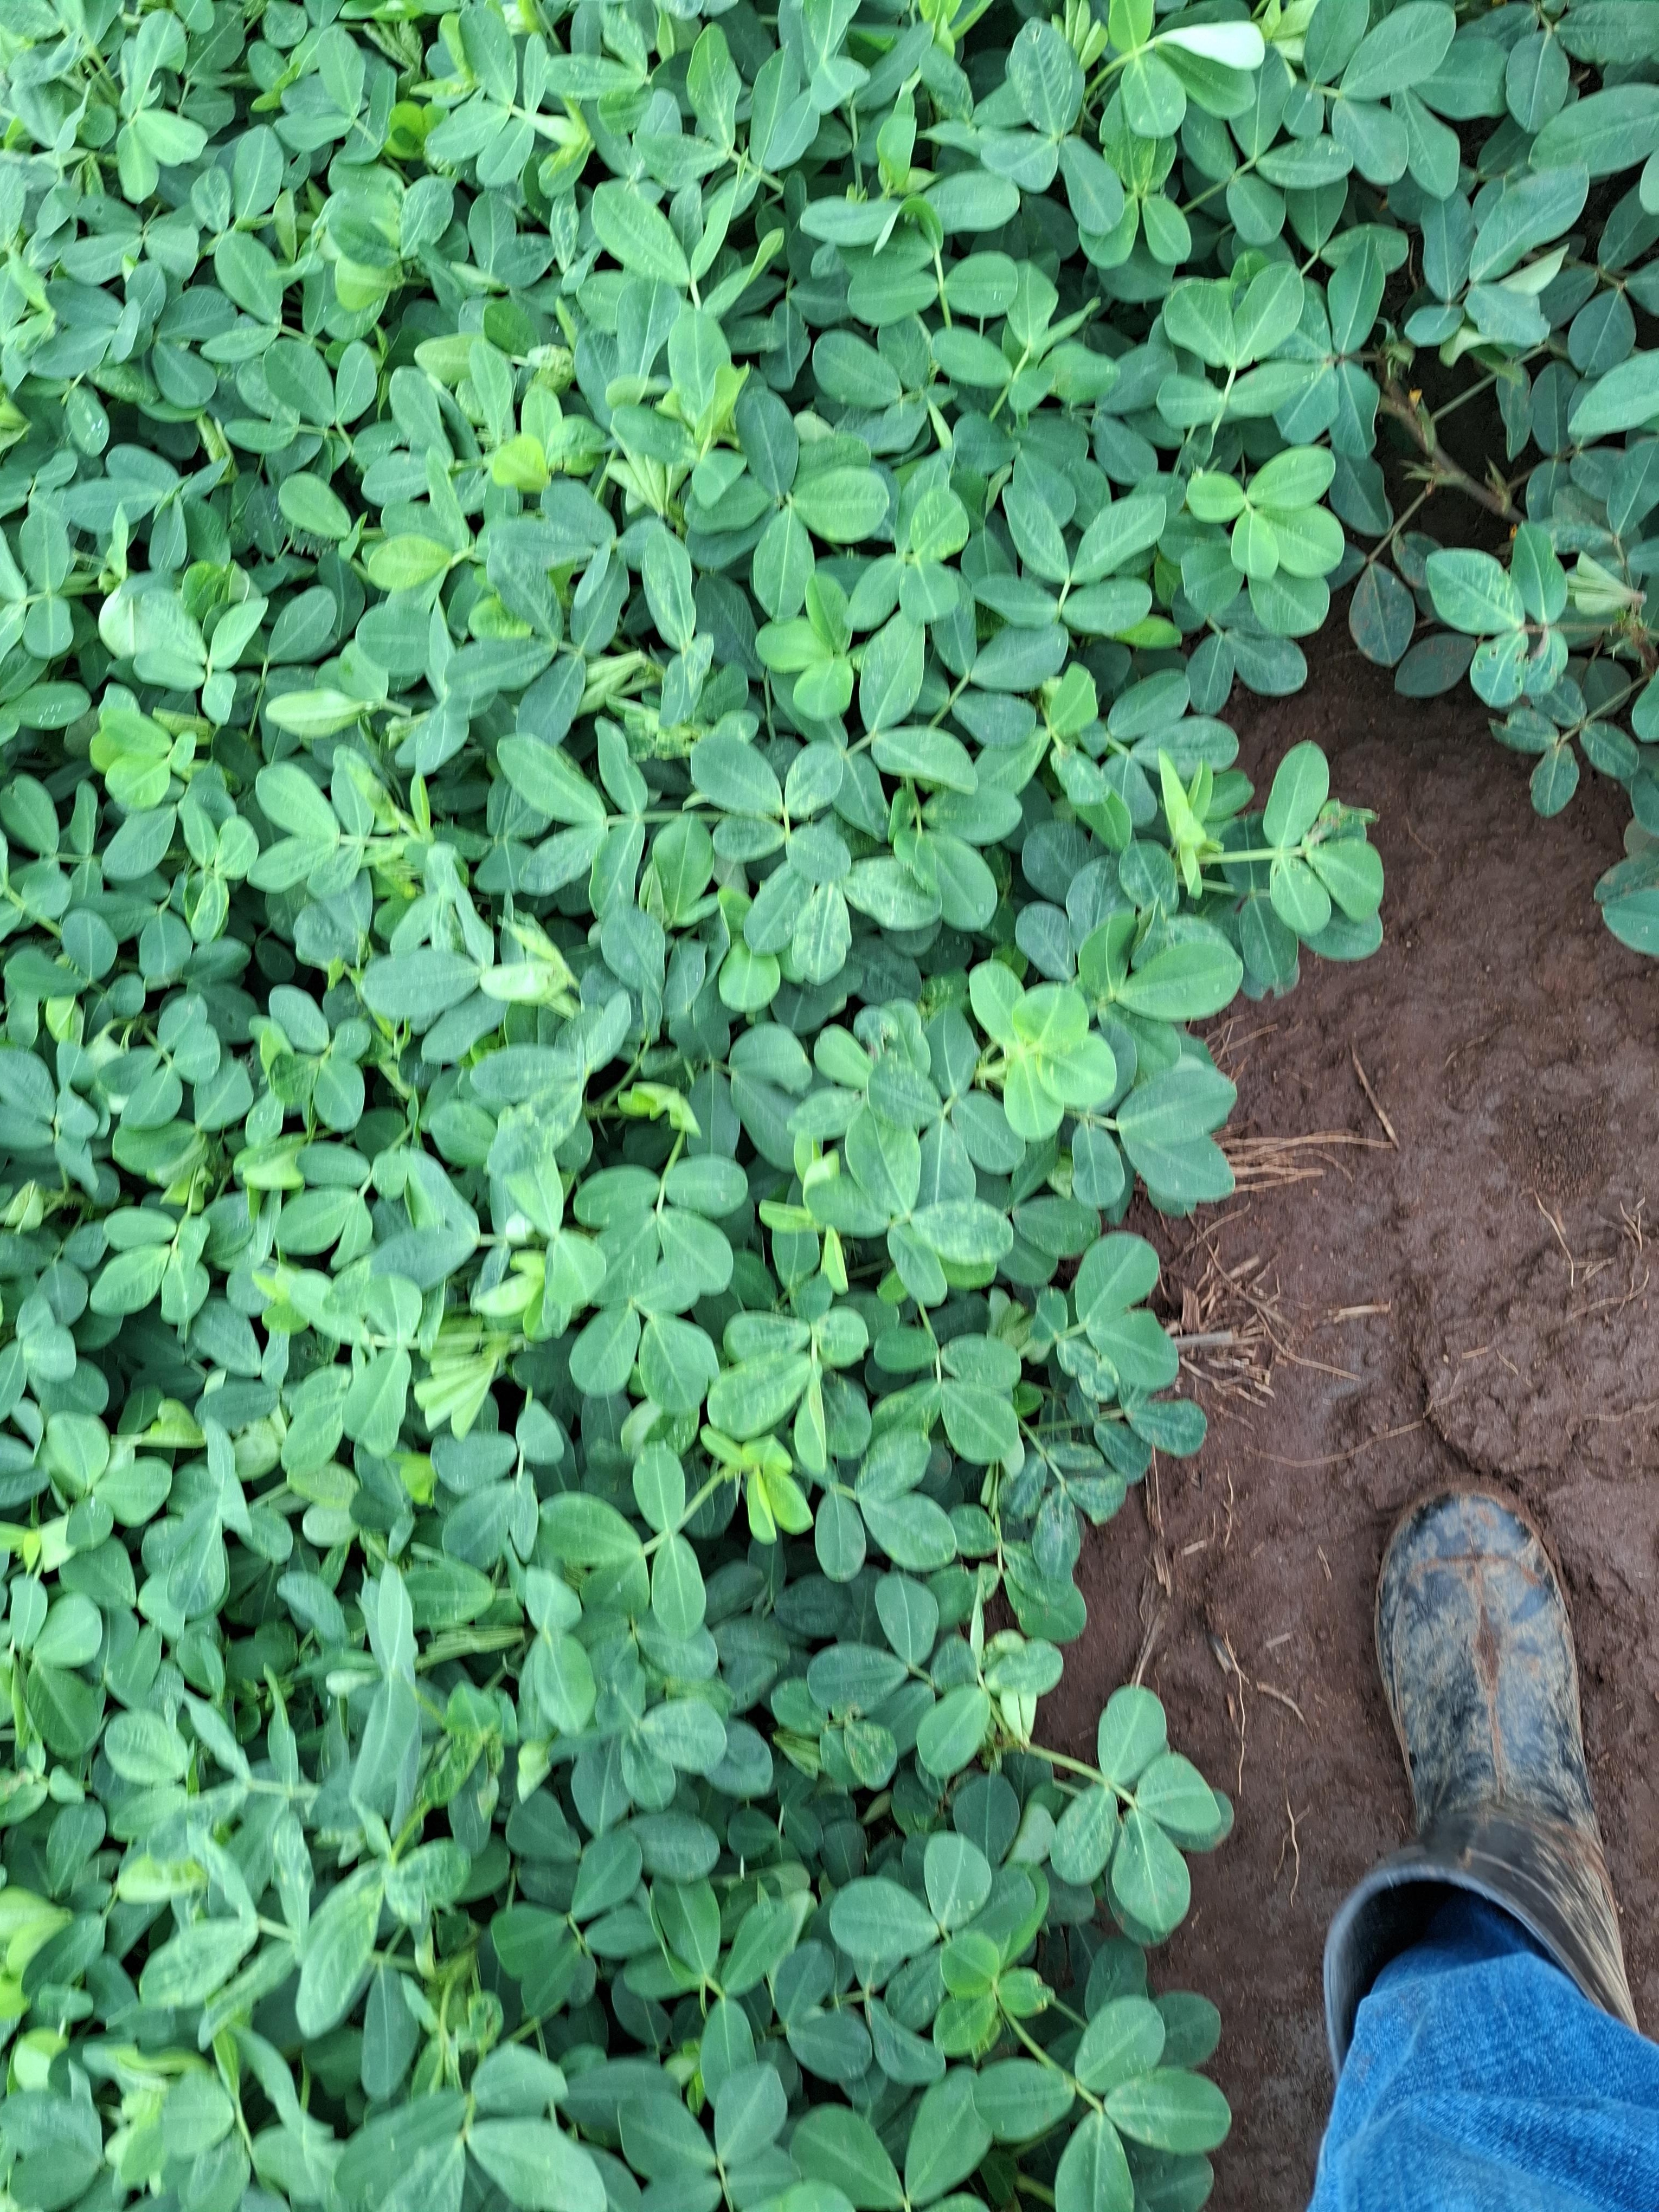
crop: groundnut
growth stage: flowering
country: Kenya
